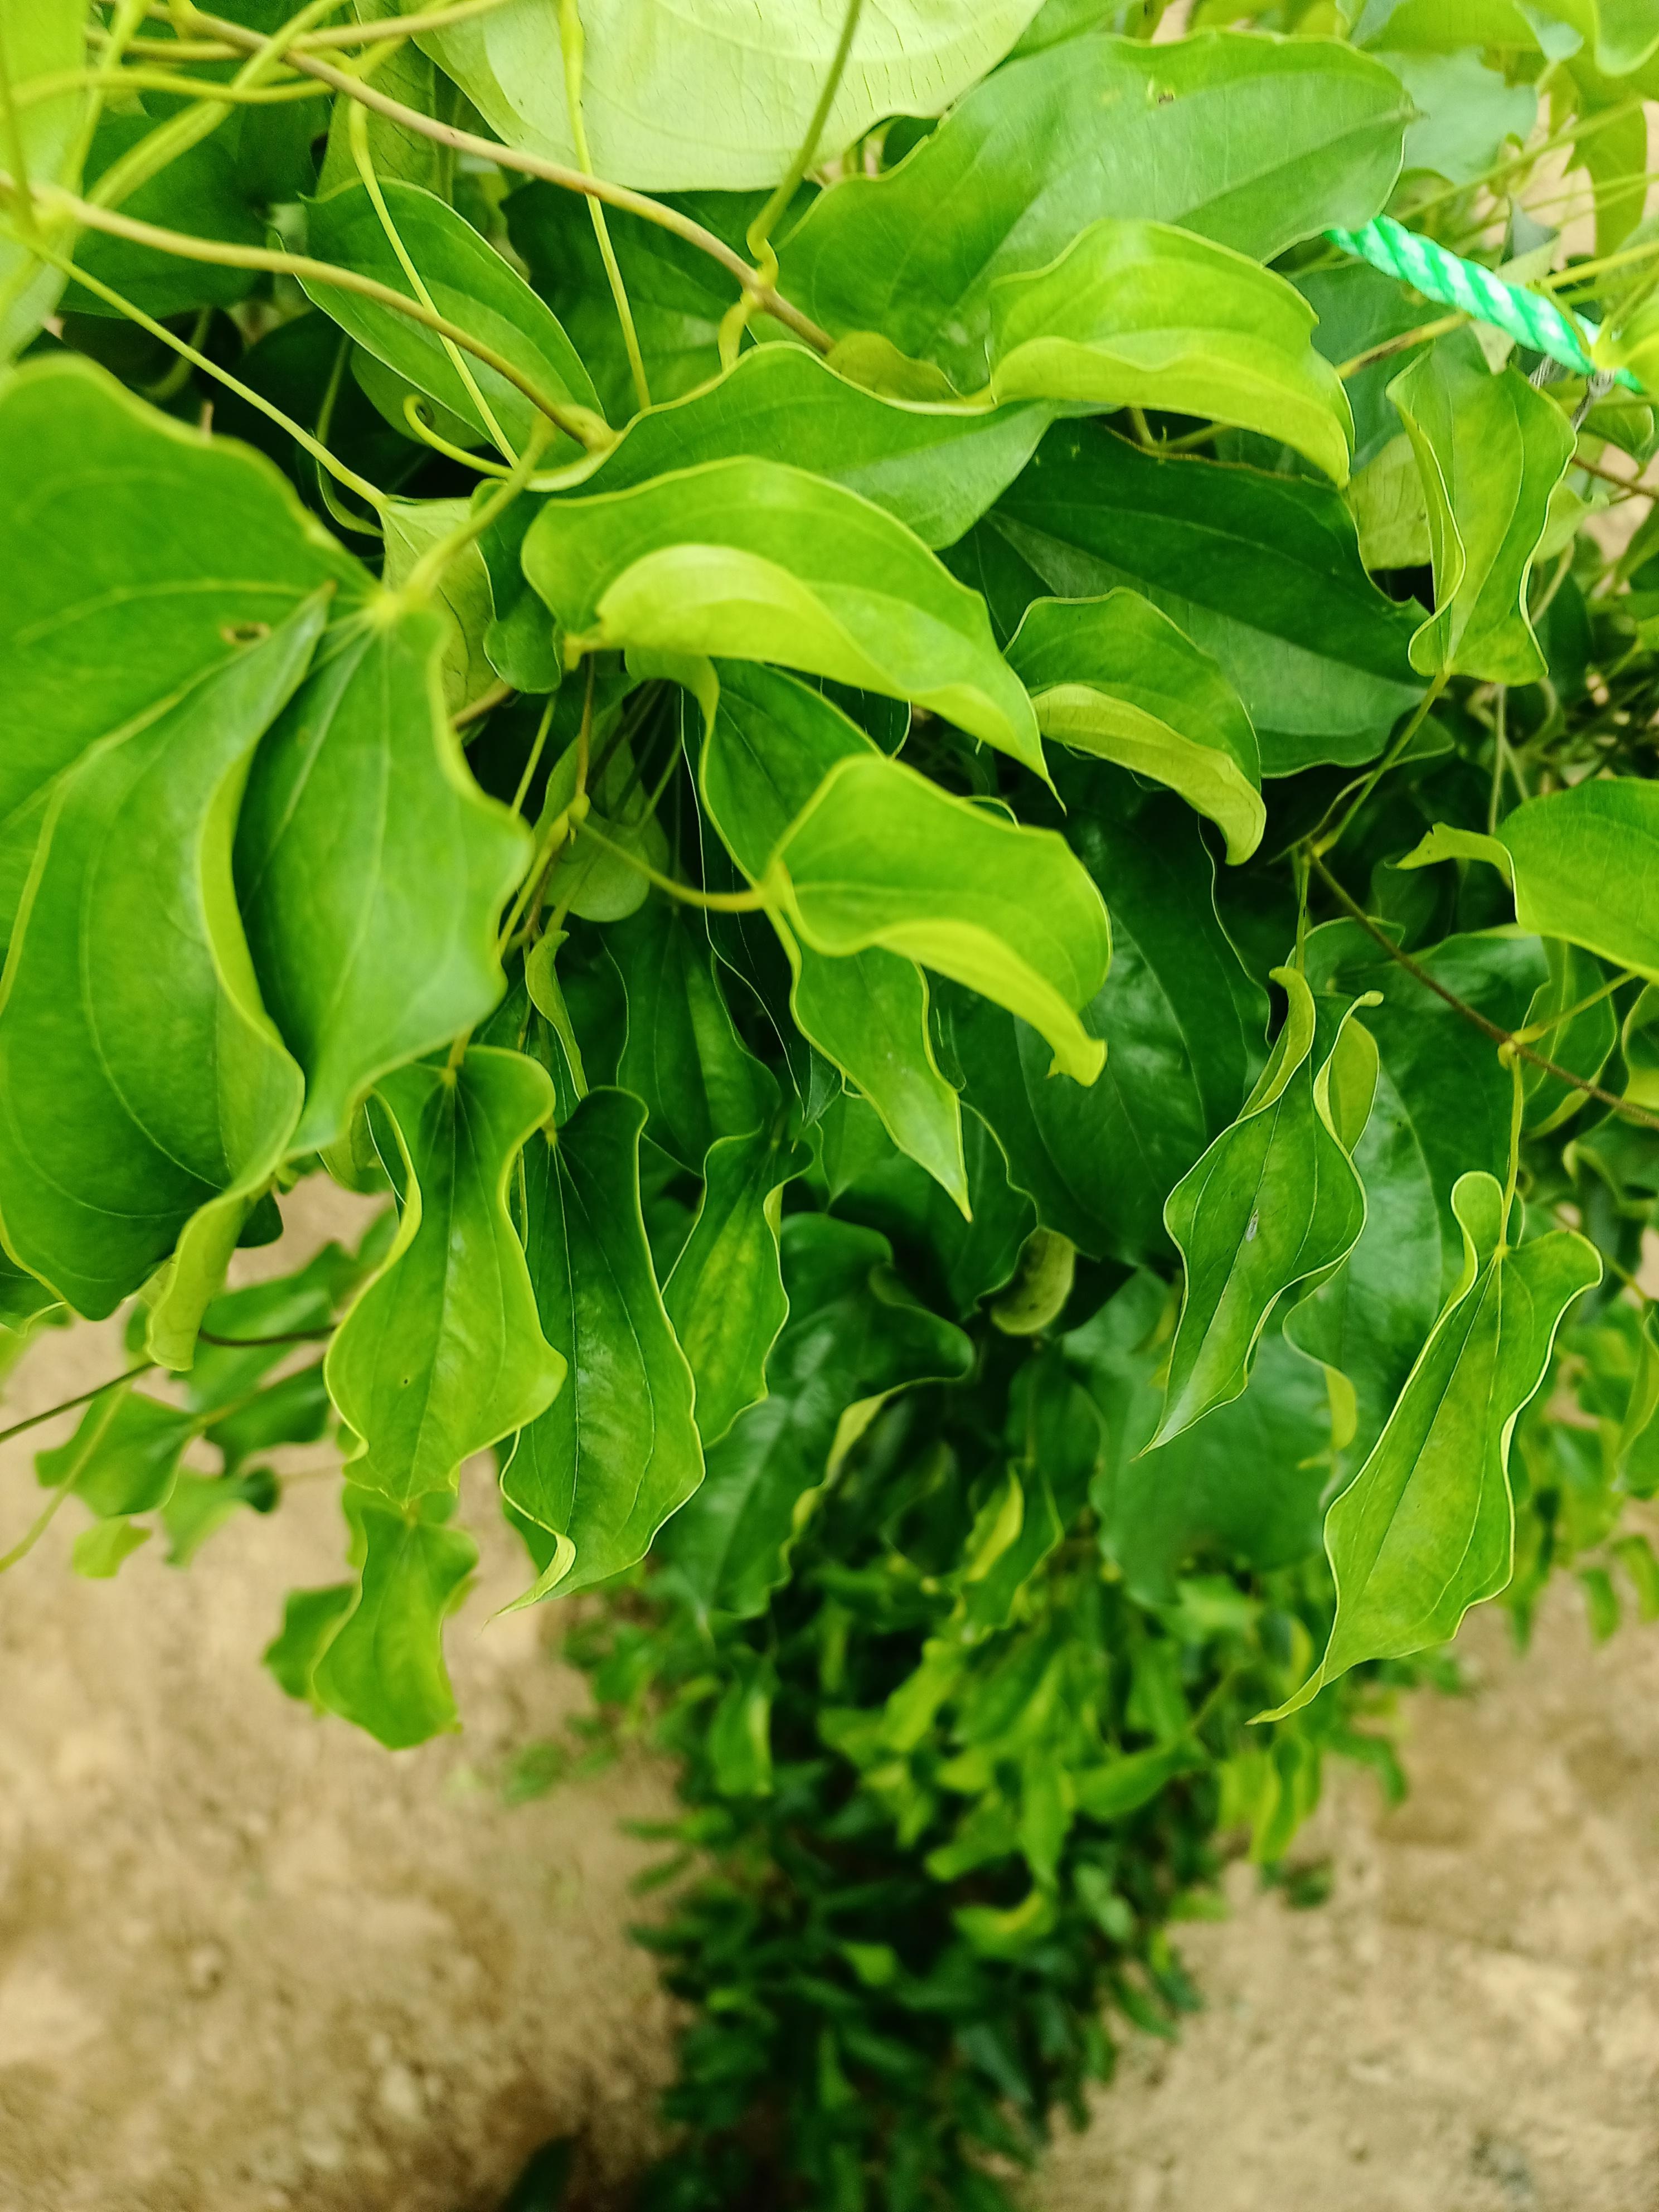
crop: yam
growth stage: vegetative
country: Nigeria
